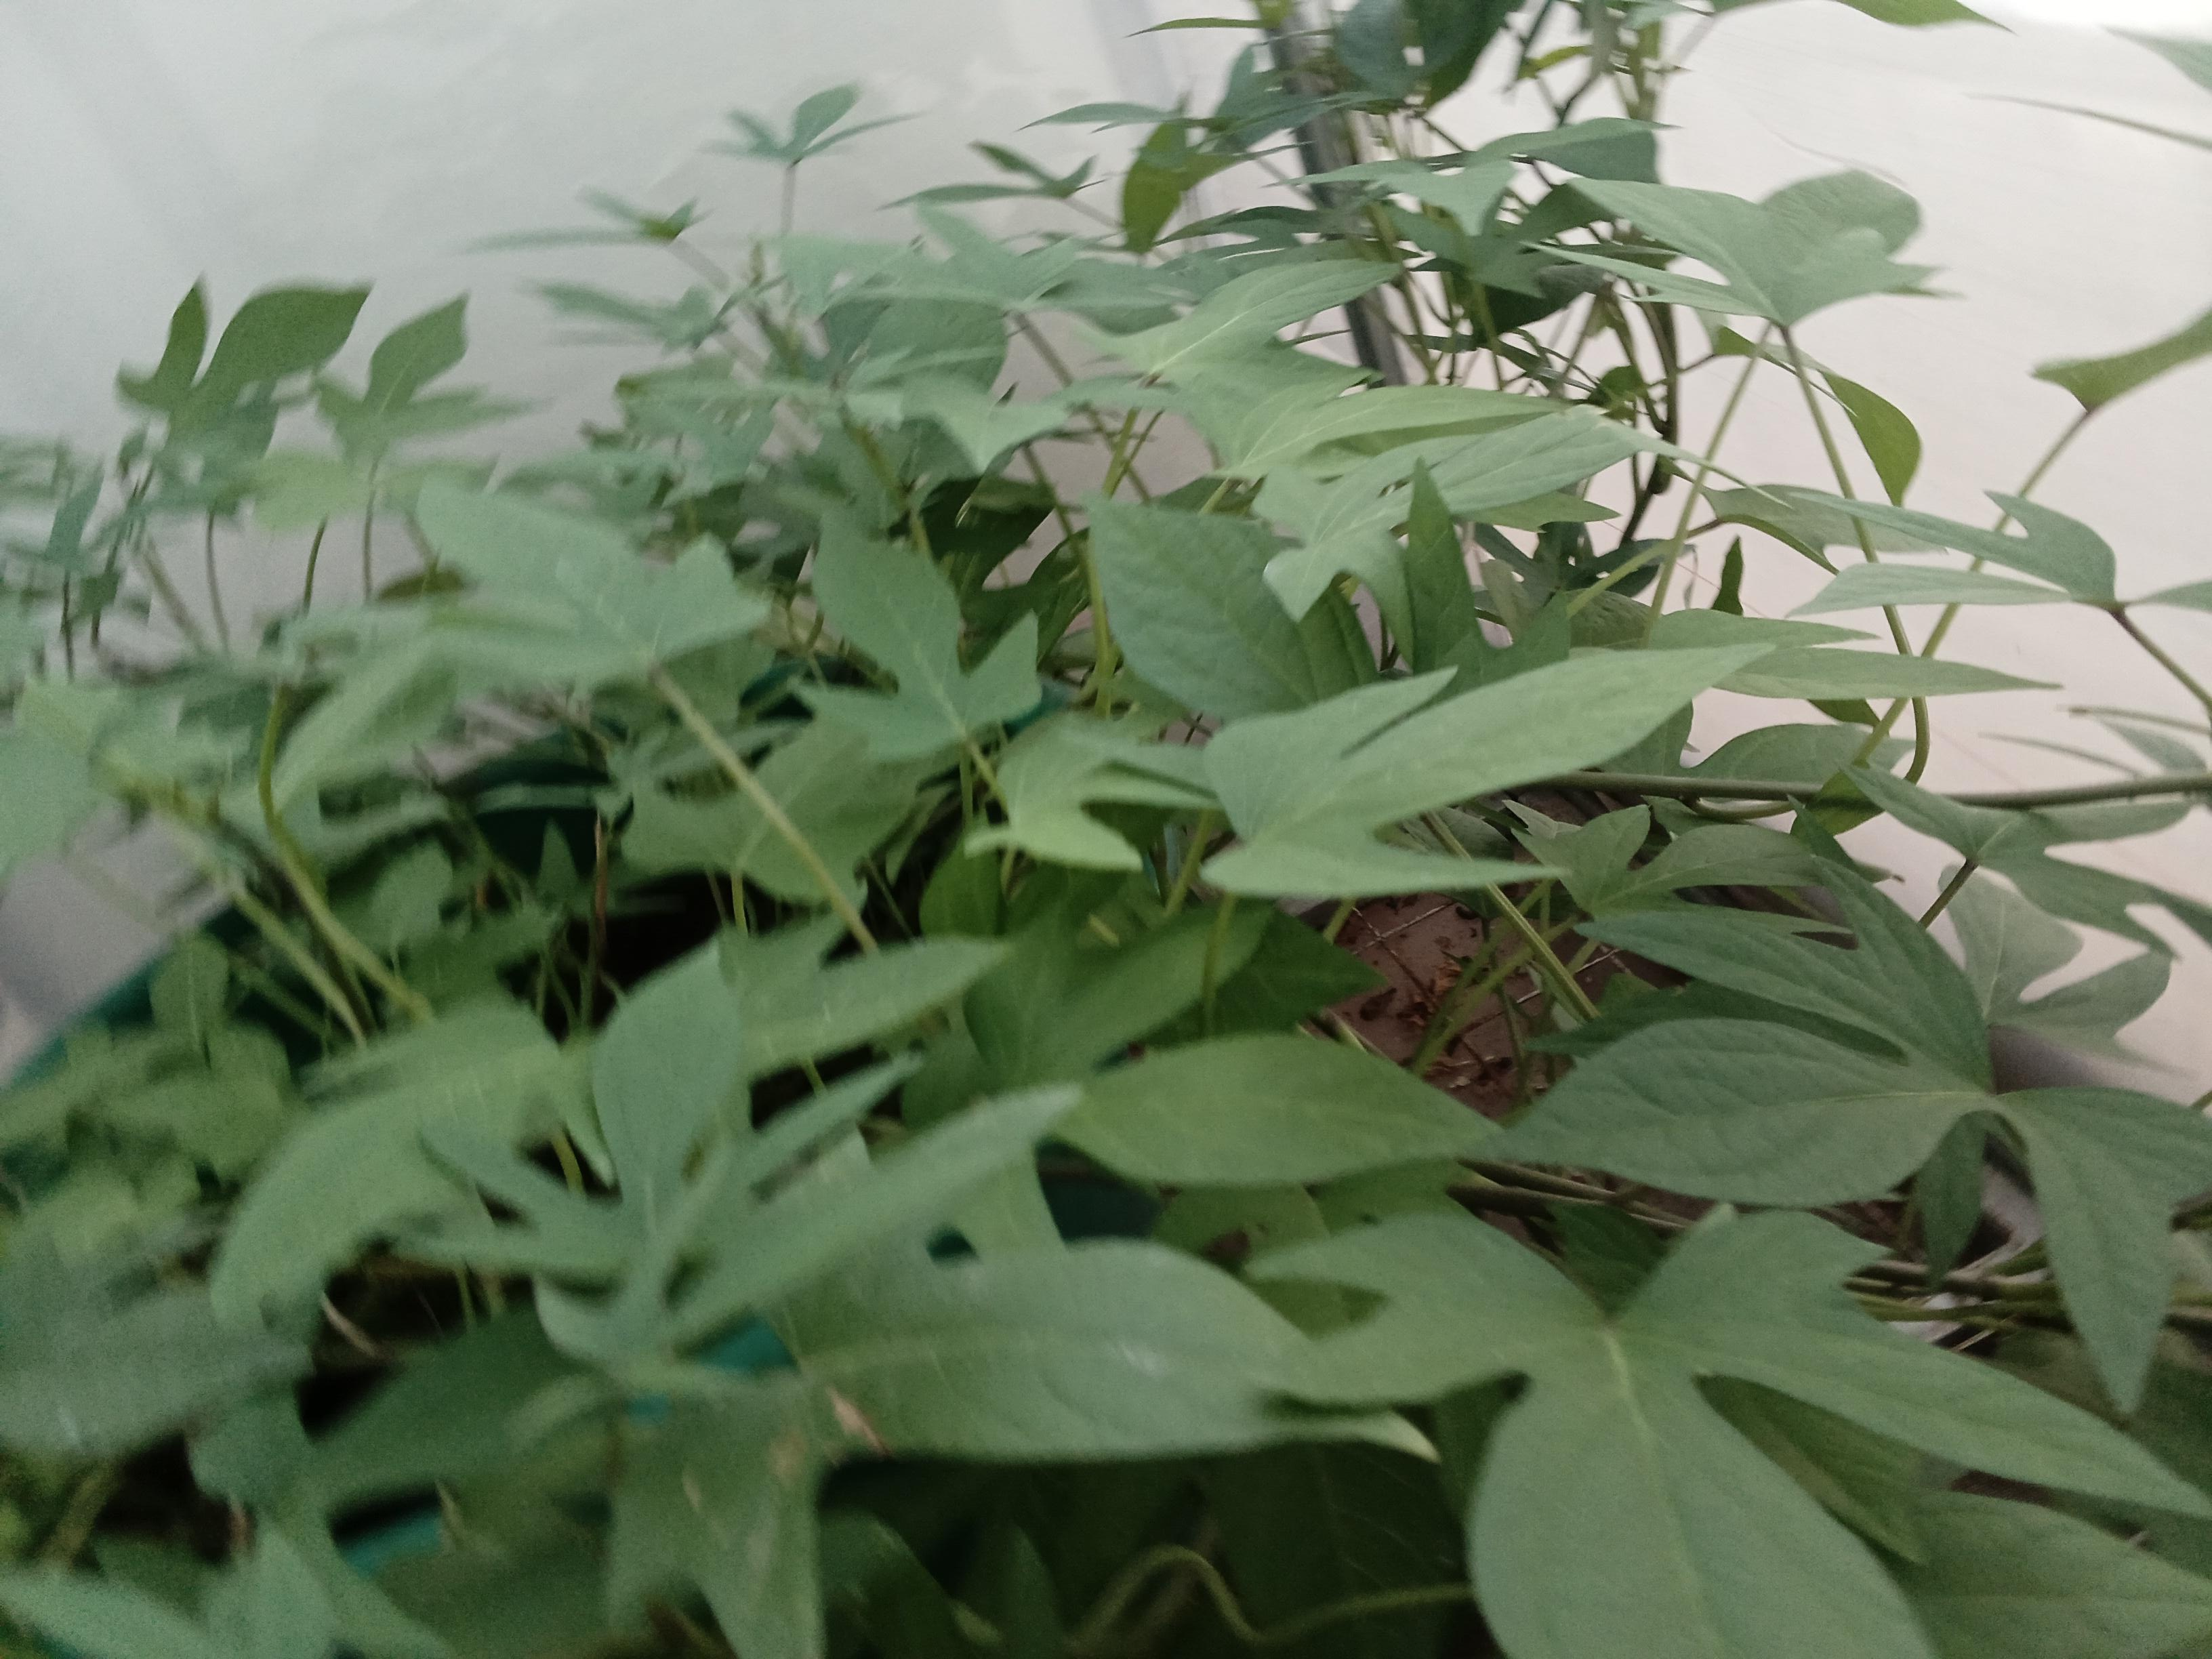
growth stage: vegetative
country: Kenya
